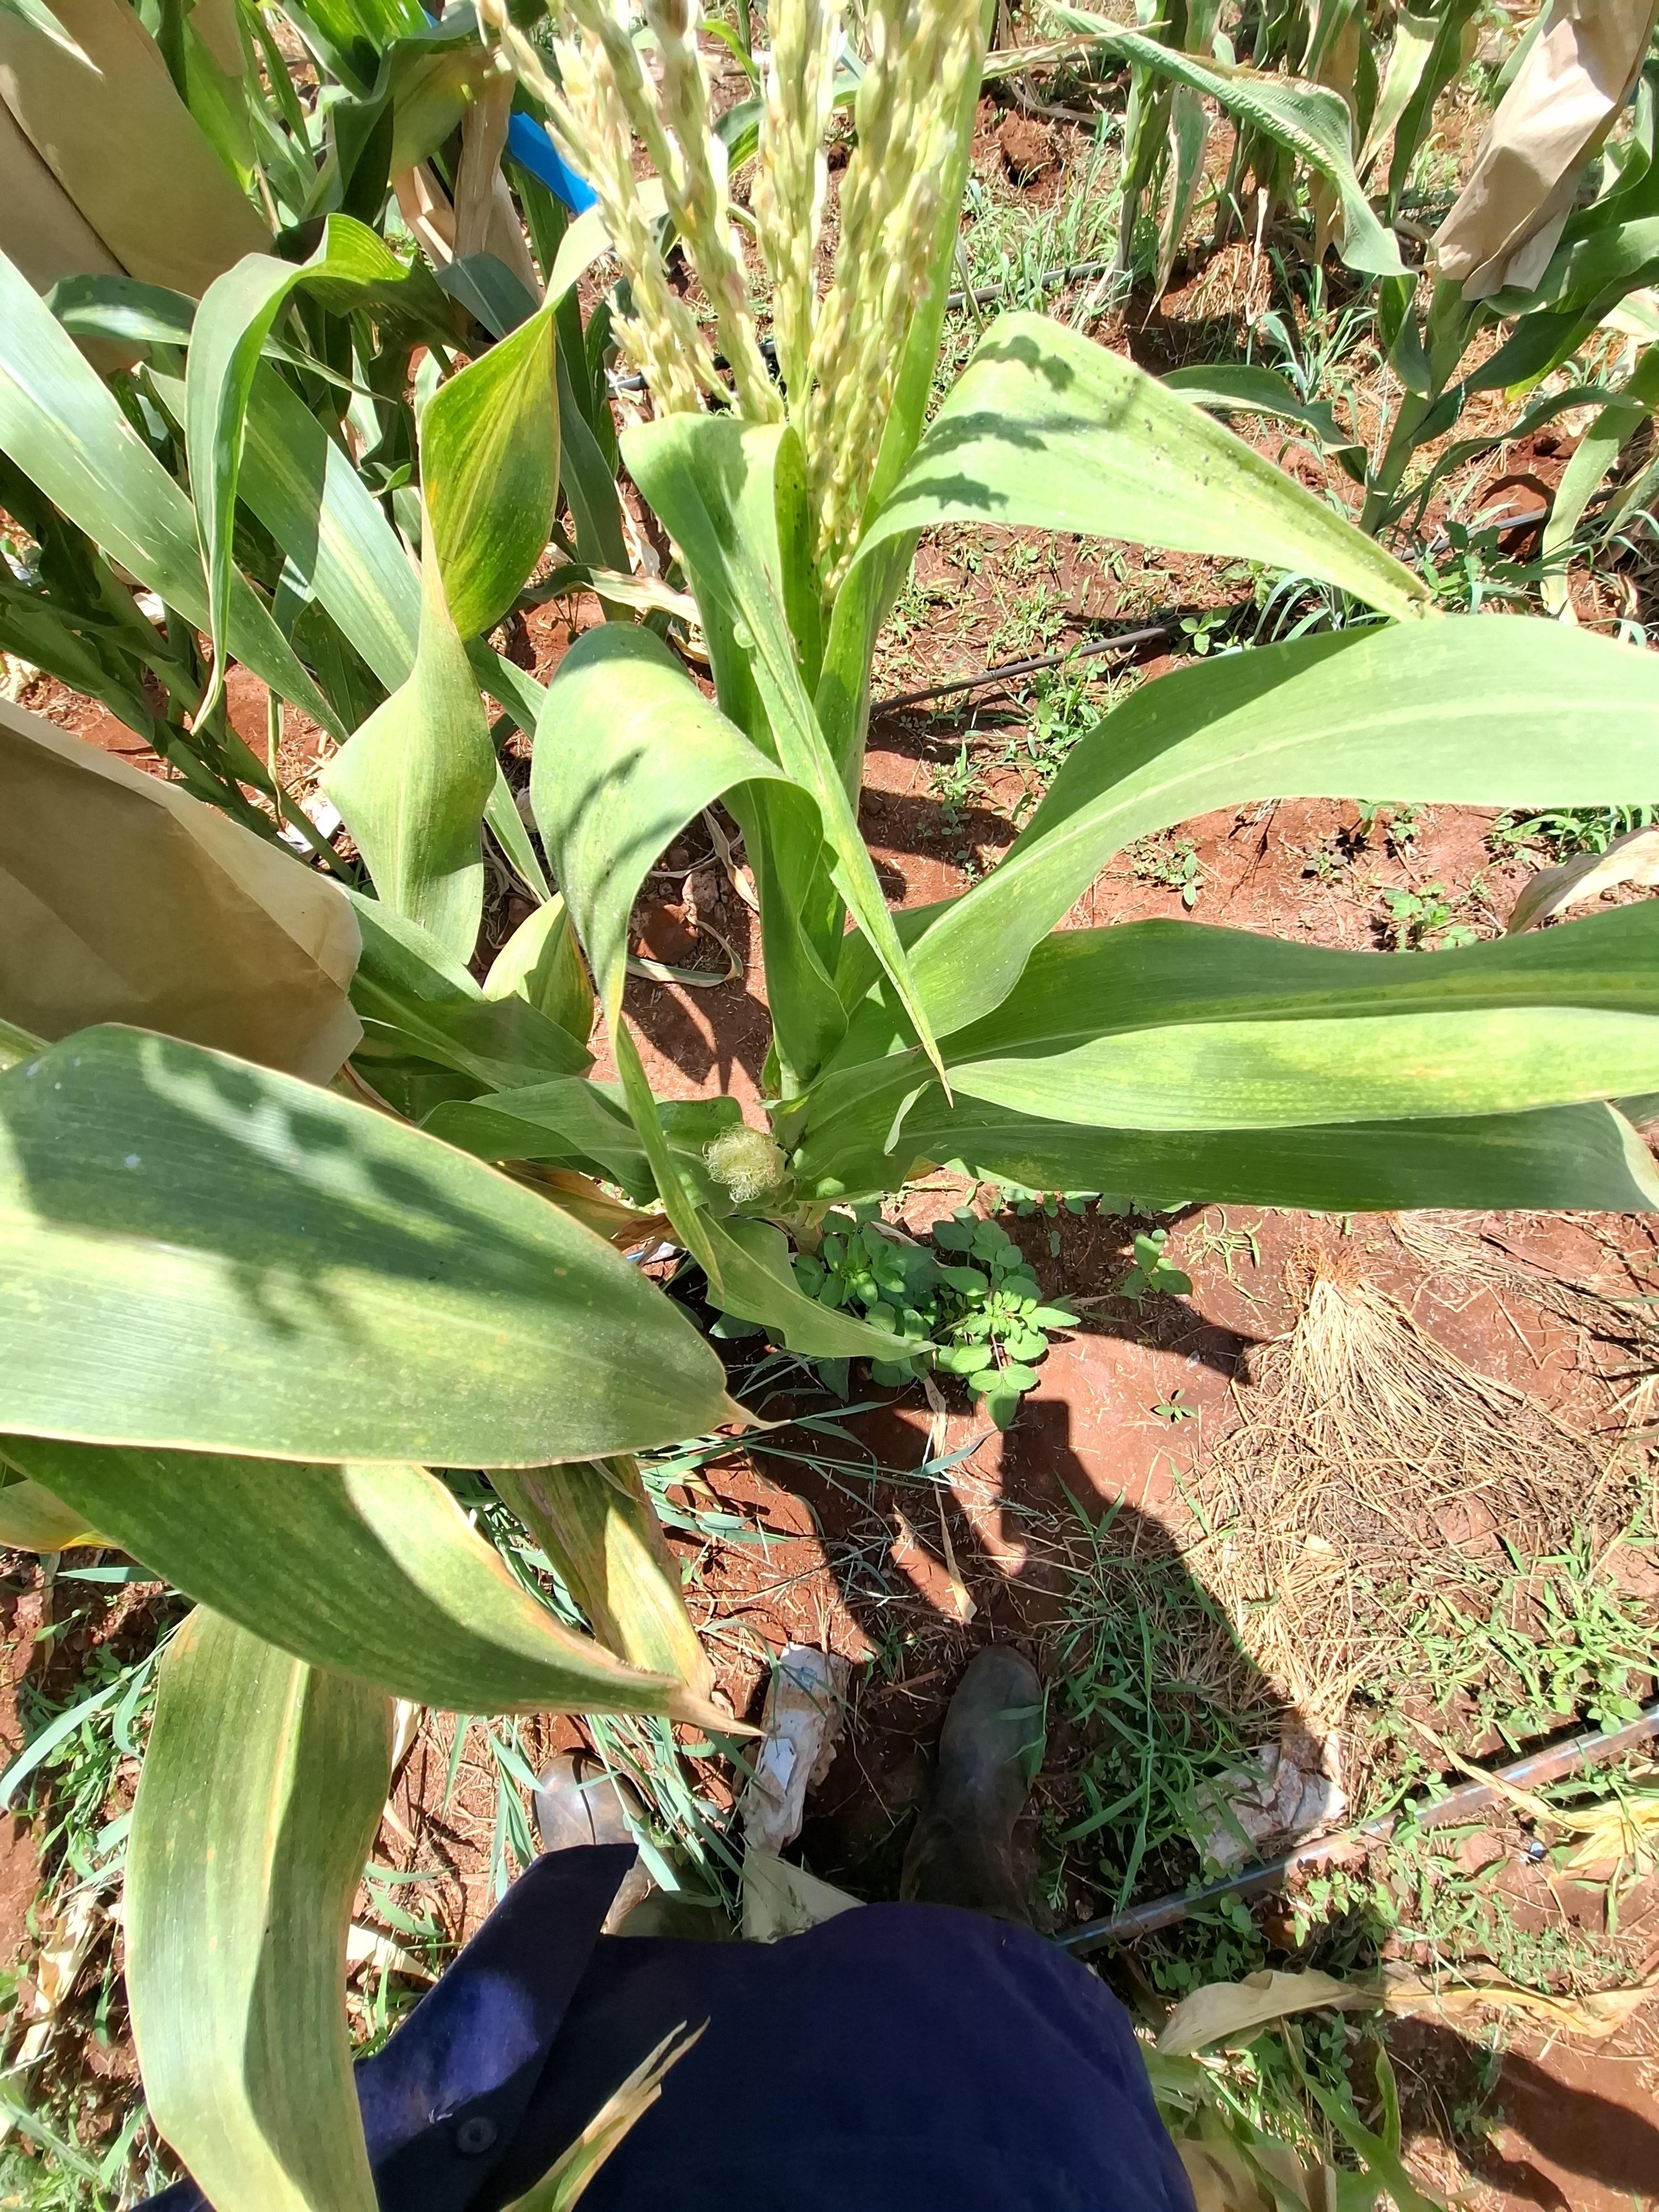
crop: maize
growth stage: flowering
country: Kenya
